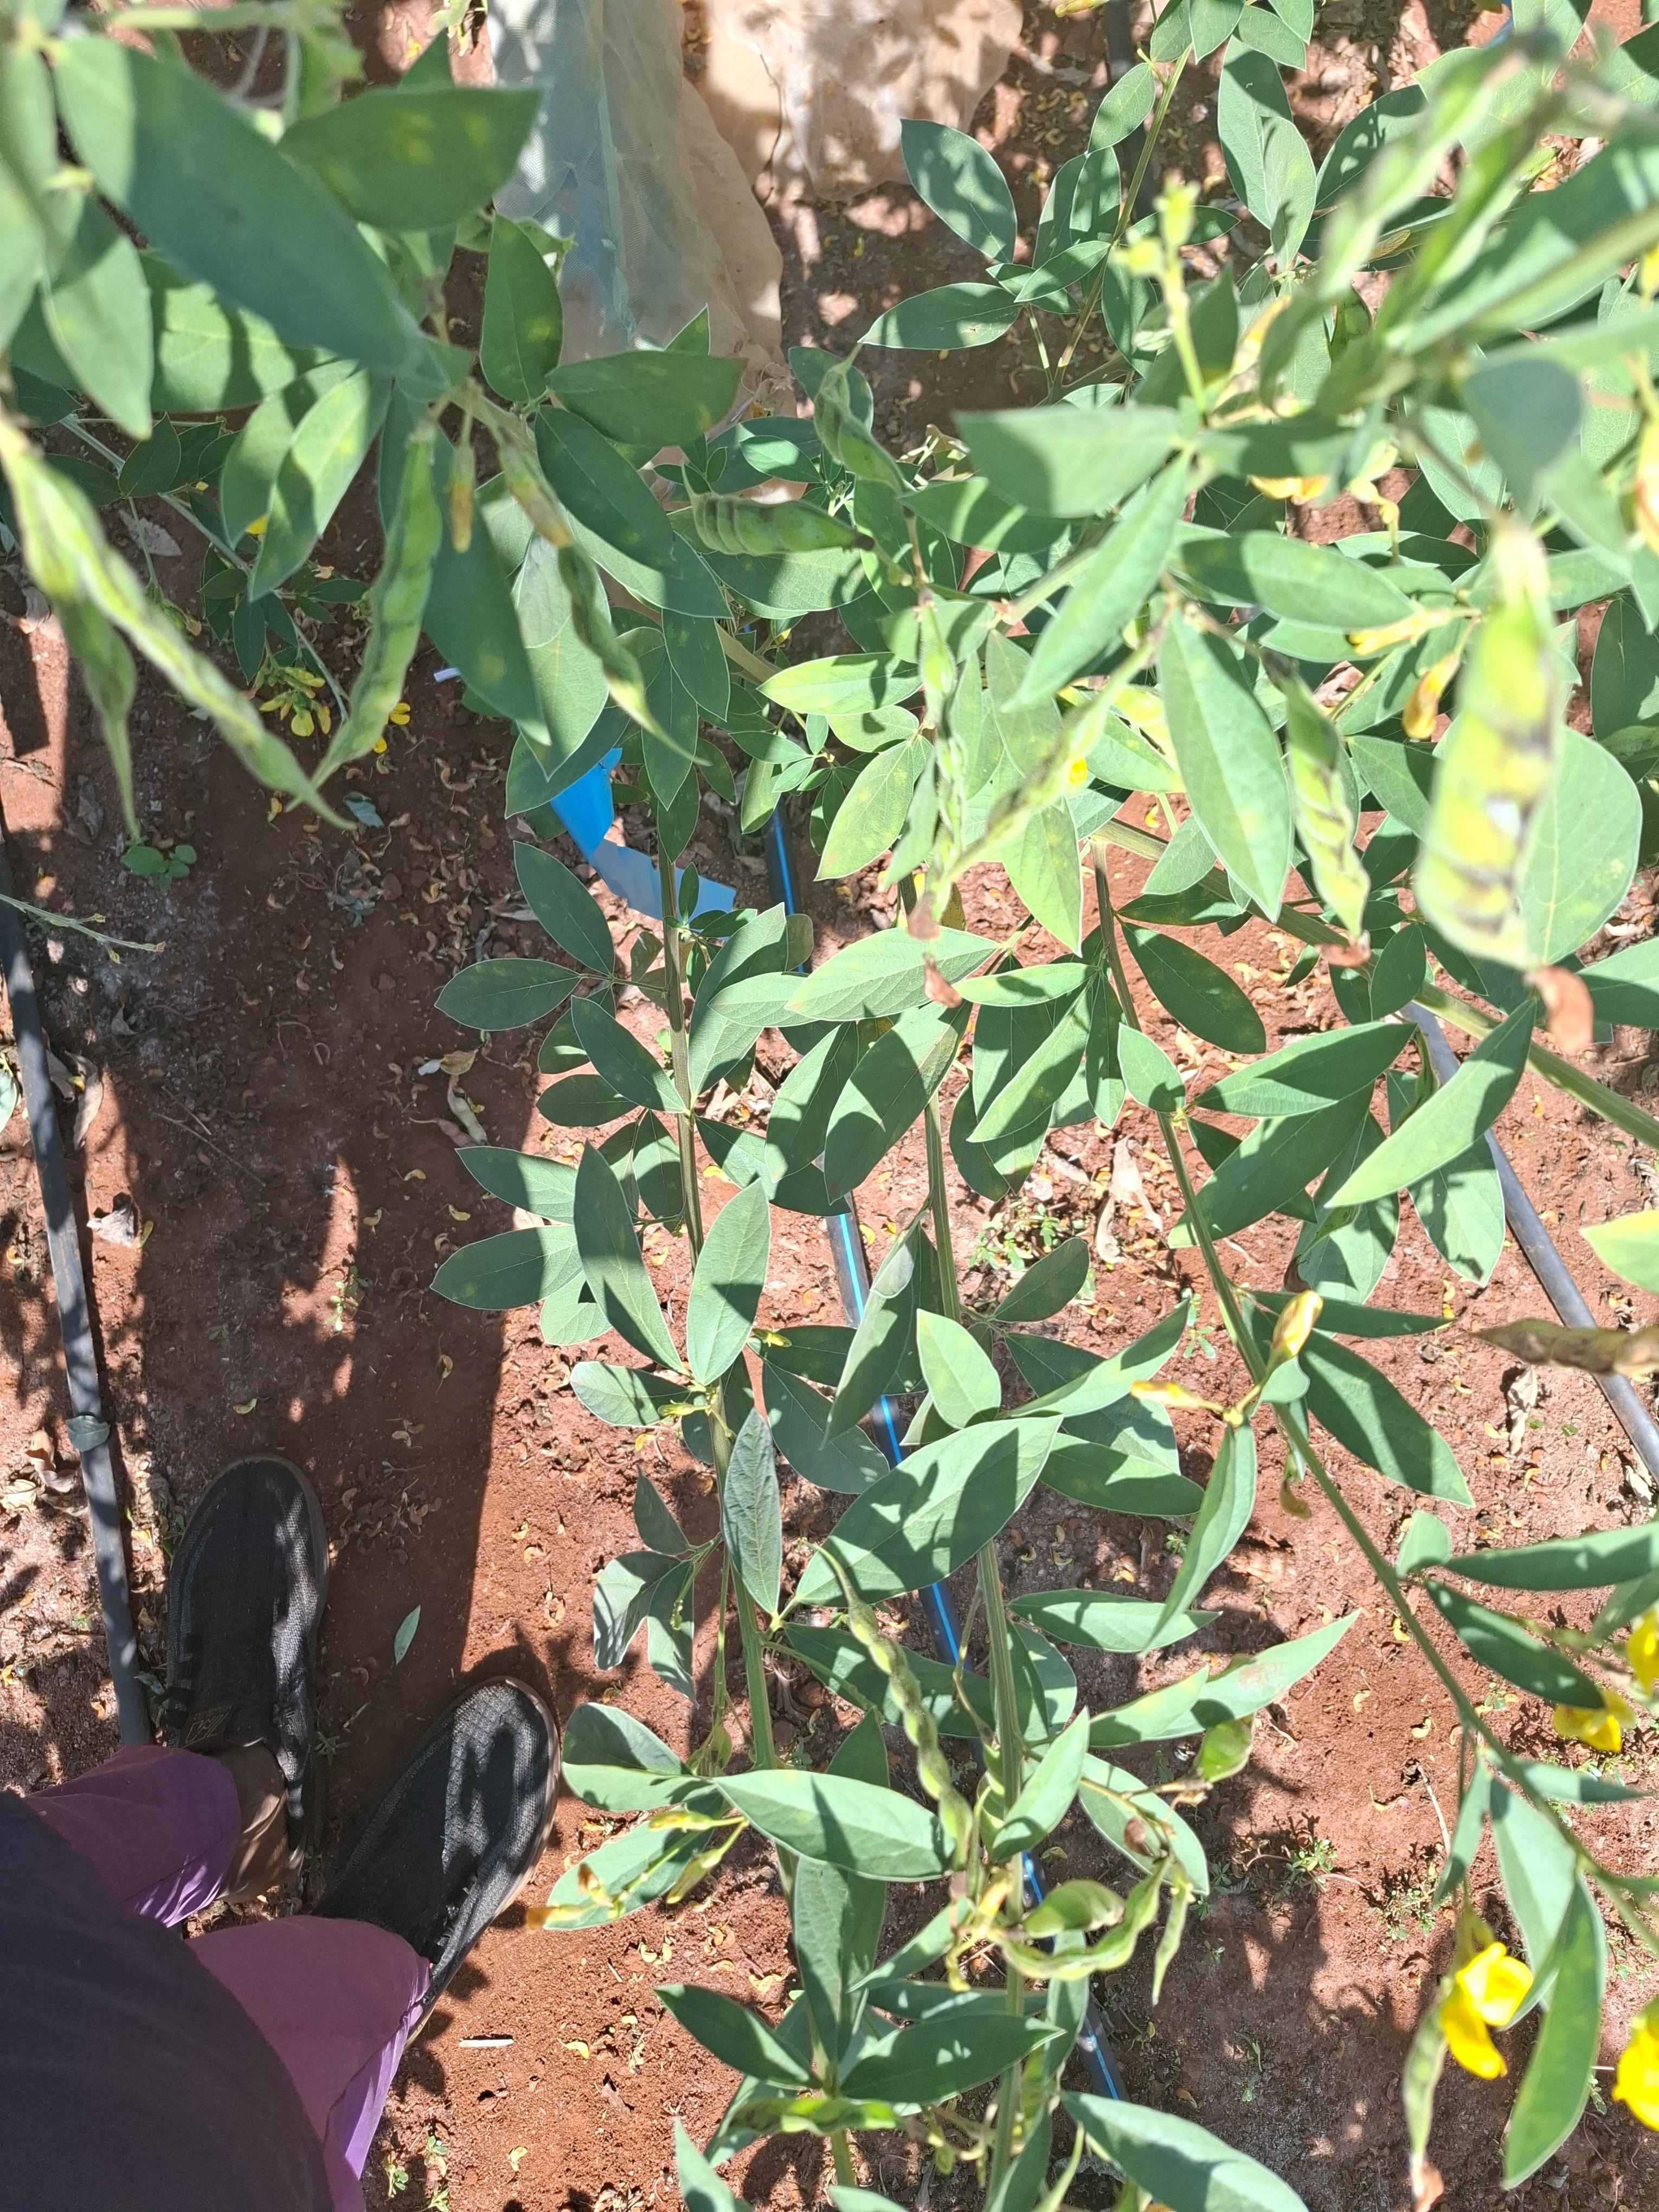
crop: pigeonpea
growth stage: development pod
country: Kenya
